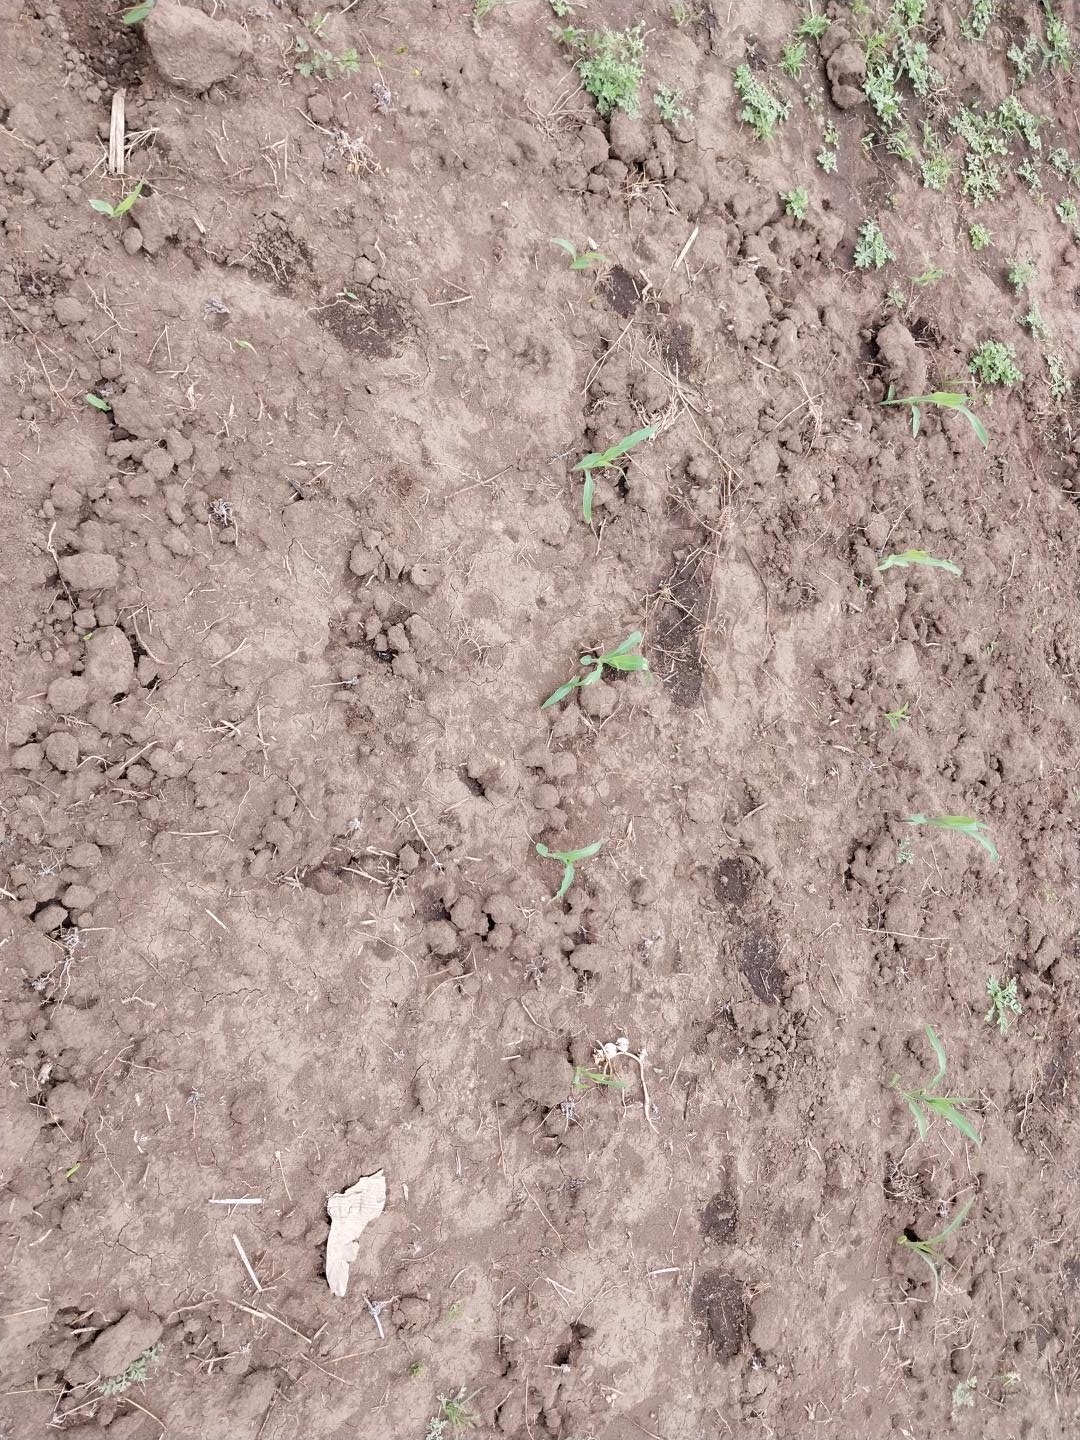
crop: maize
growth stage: emergence
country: Tanzania
